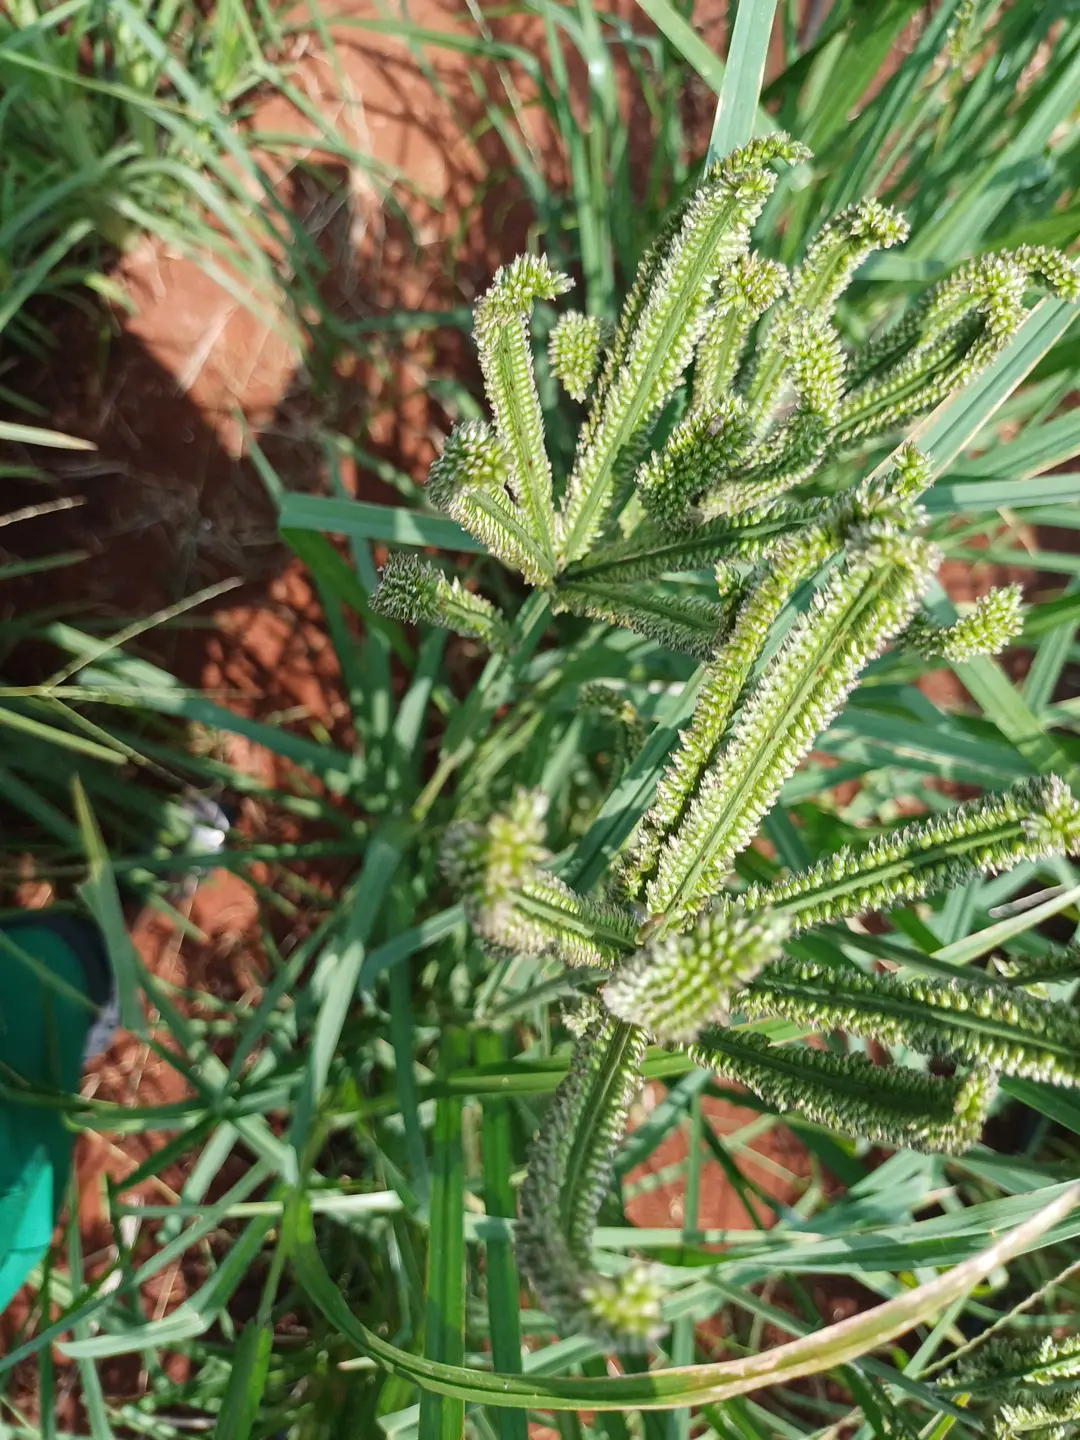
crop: finger millet
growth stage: flowering
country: Kenya
